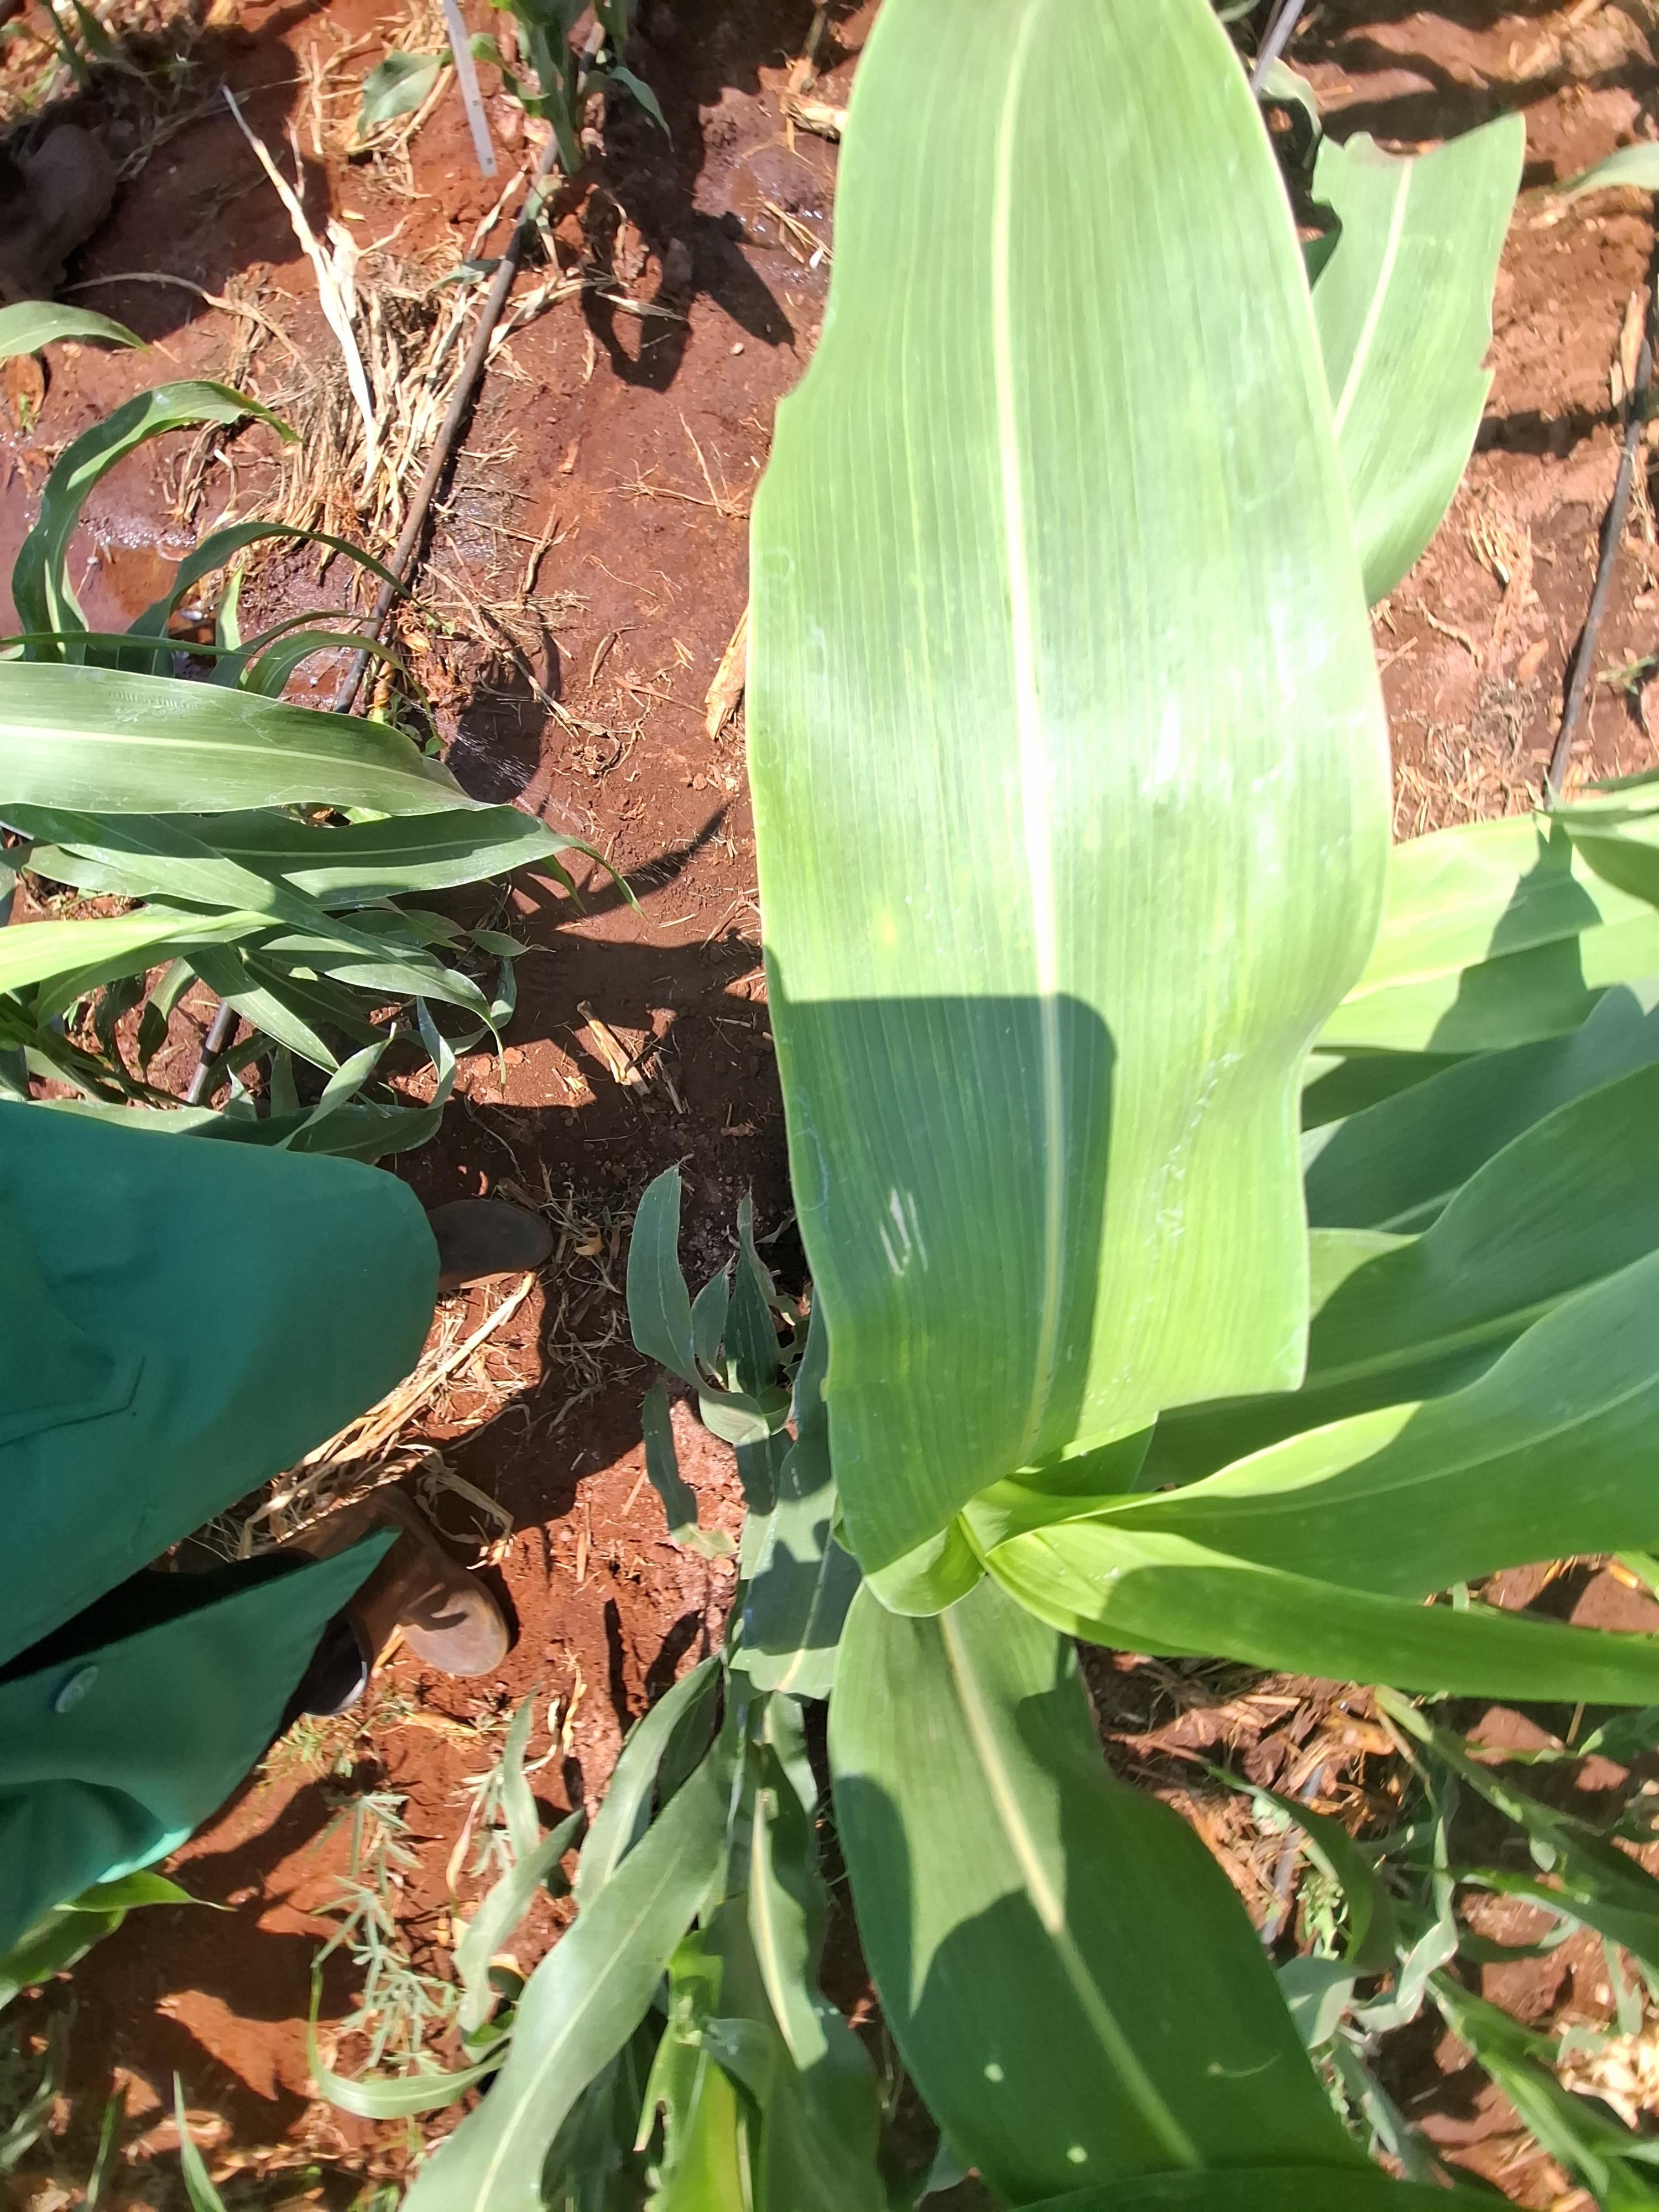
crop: sorghum
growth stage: vegetative
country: Kenya
